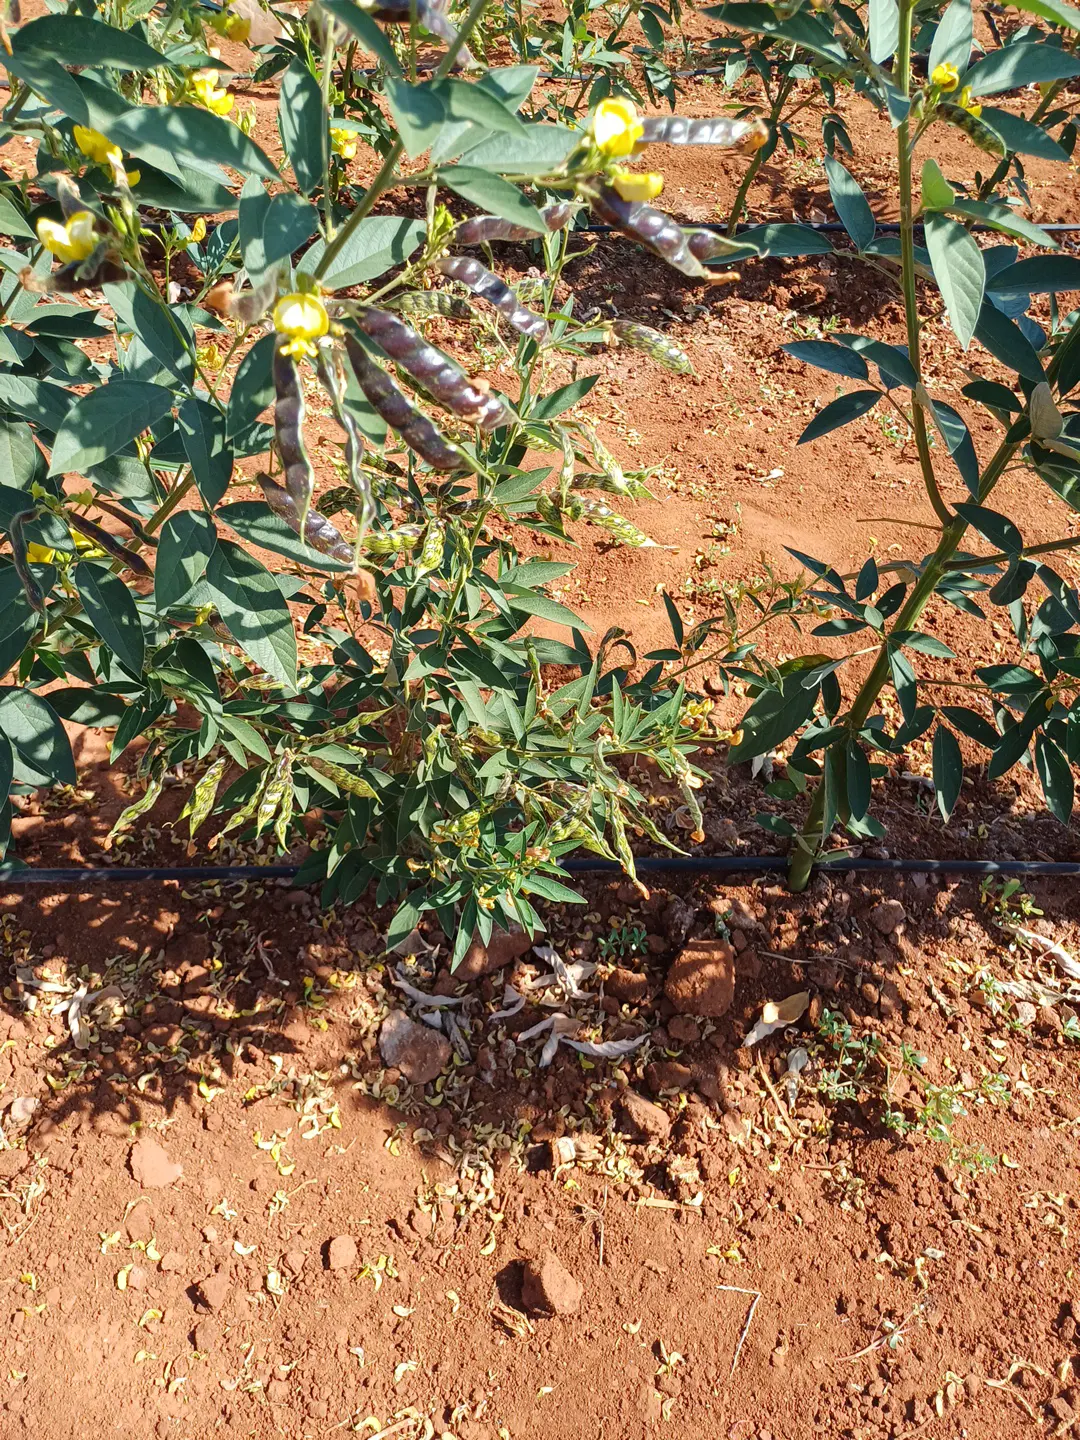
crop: pigeonpea
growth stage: development pod
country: Kenya
